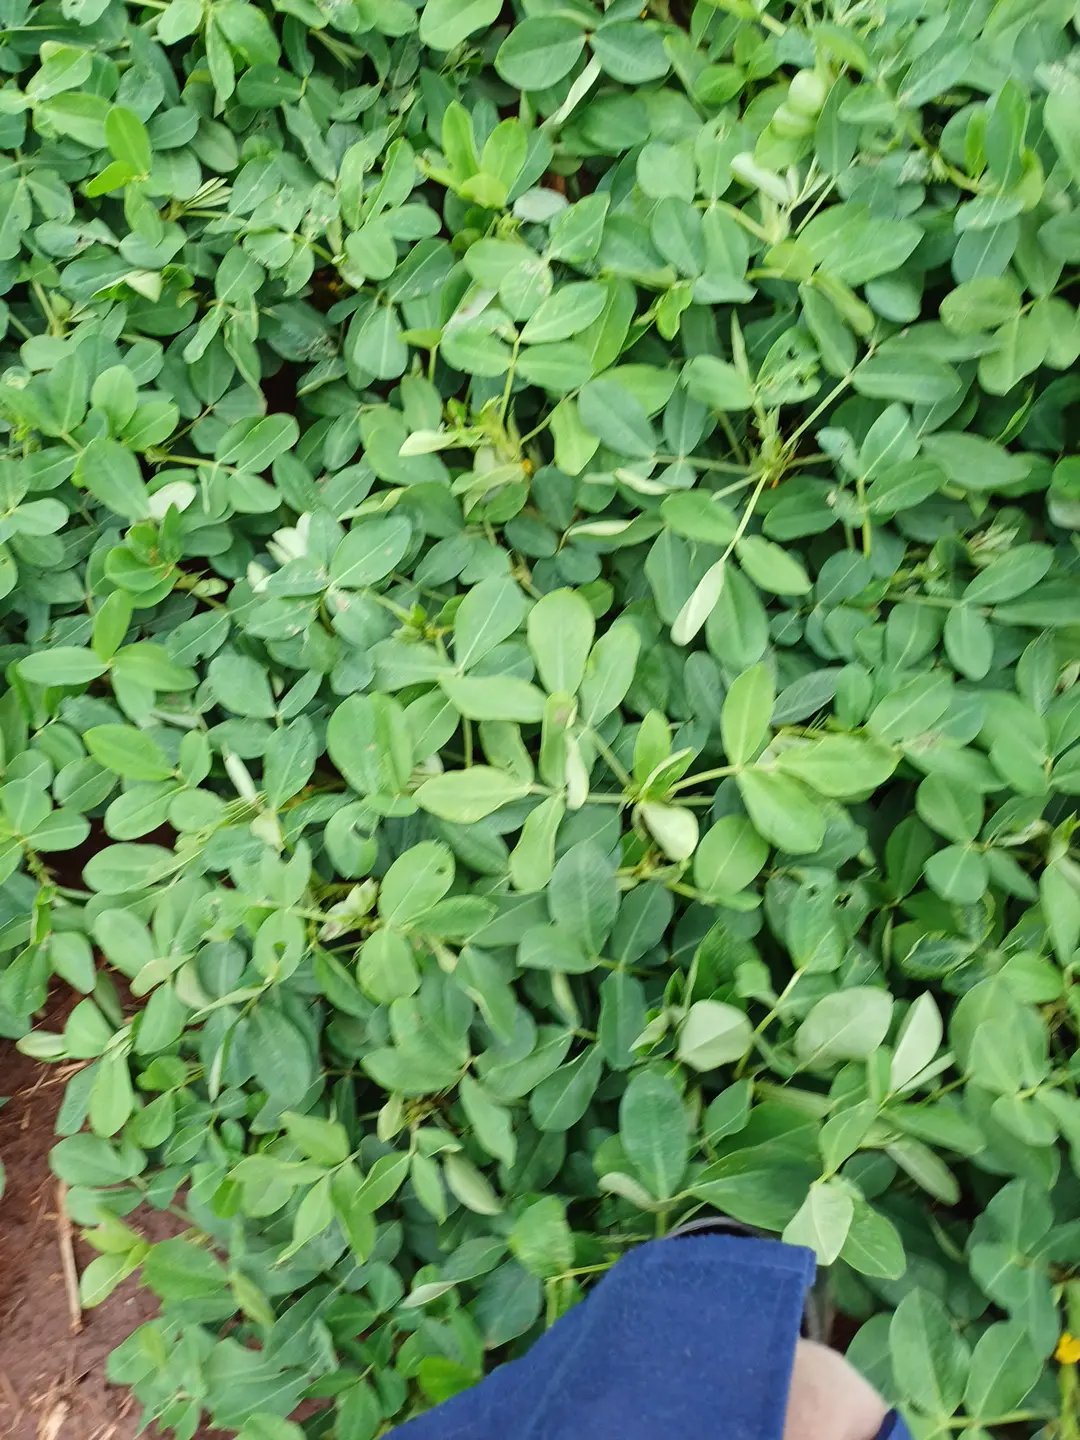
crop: groundnut
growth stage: flowering
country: Kenya
